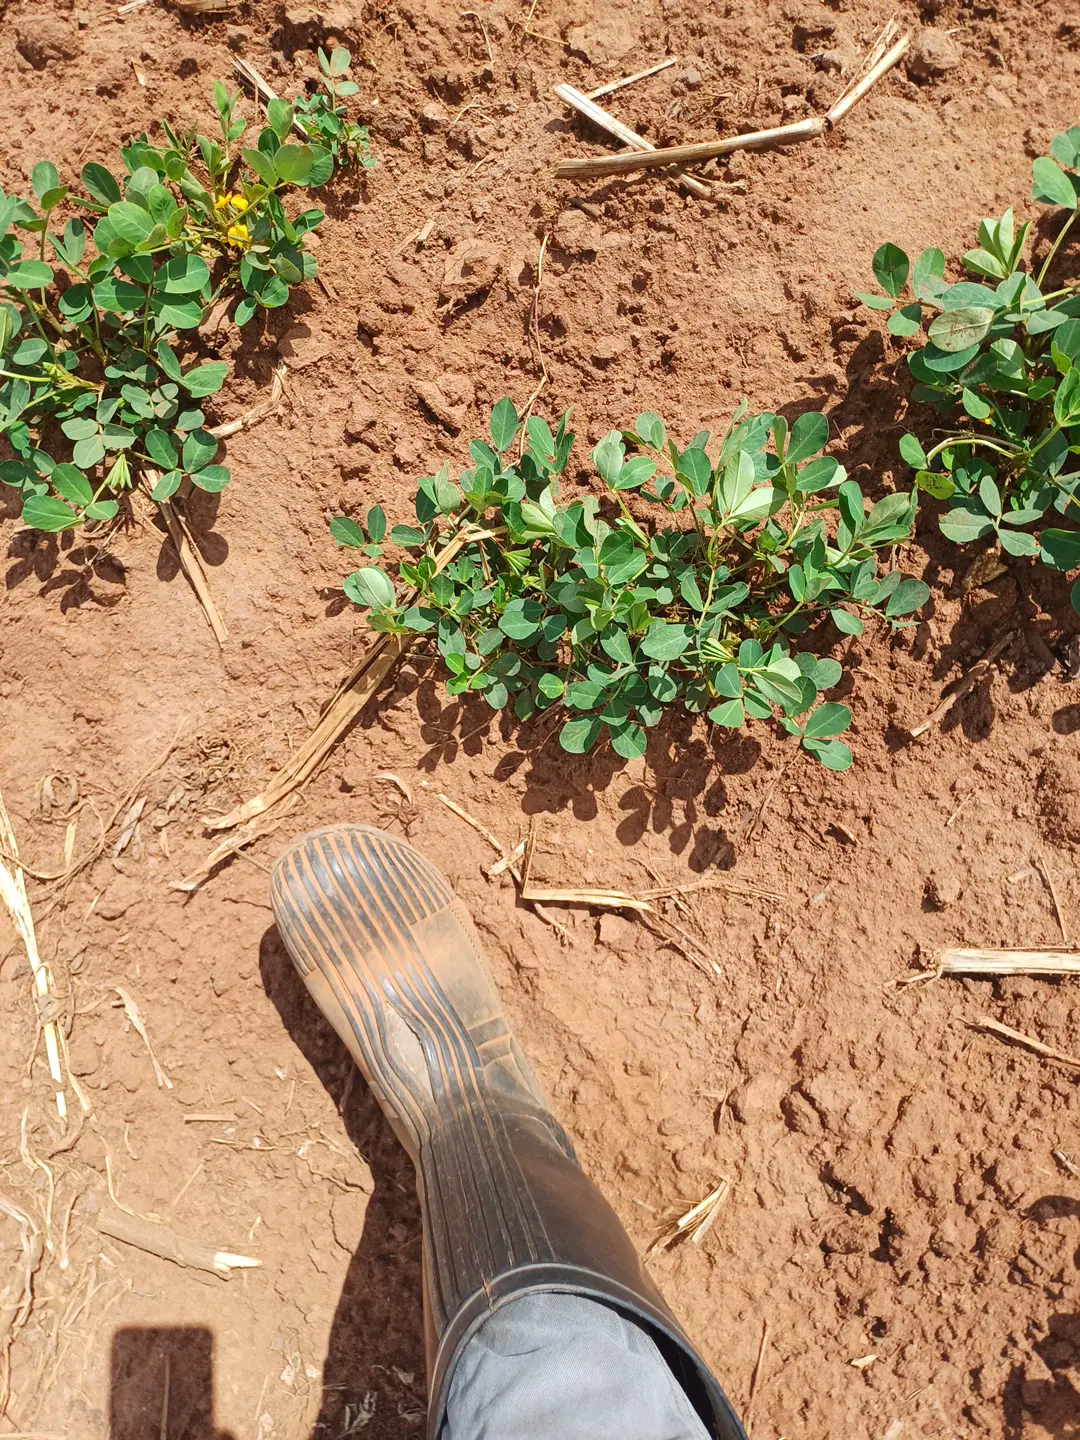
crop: groundnut
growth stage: flowering
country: Kenya
